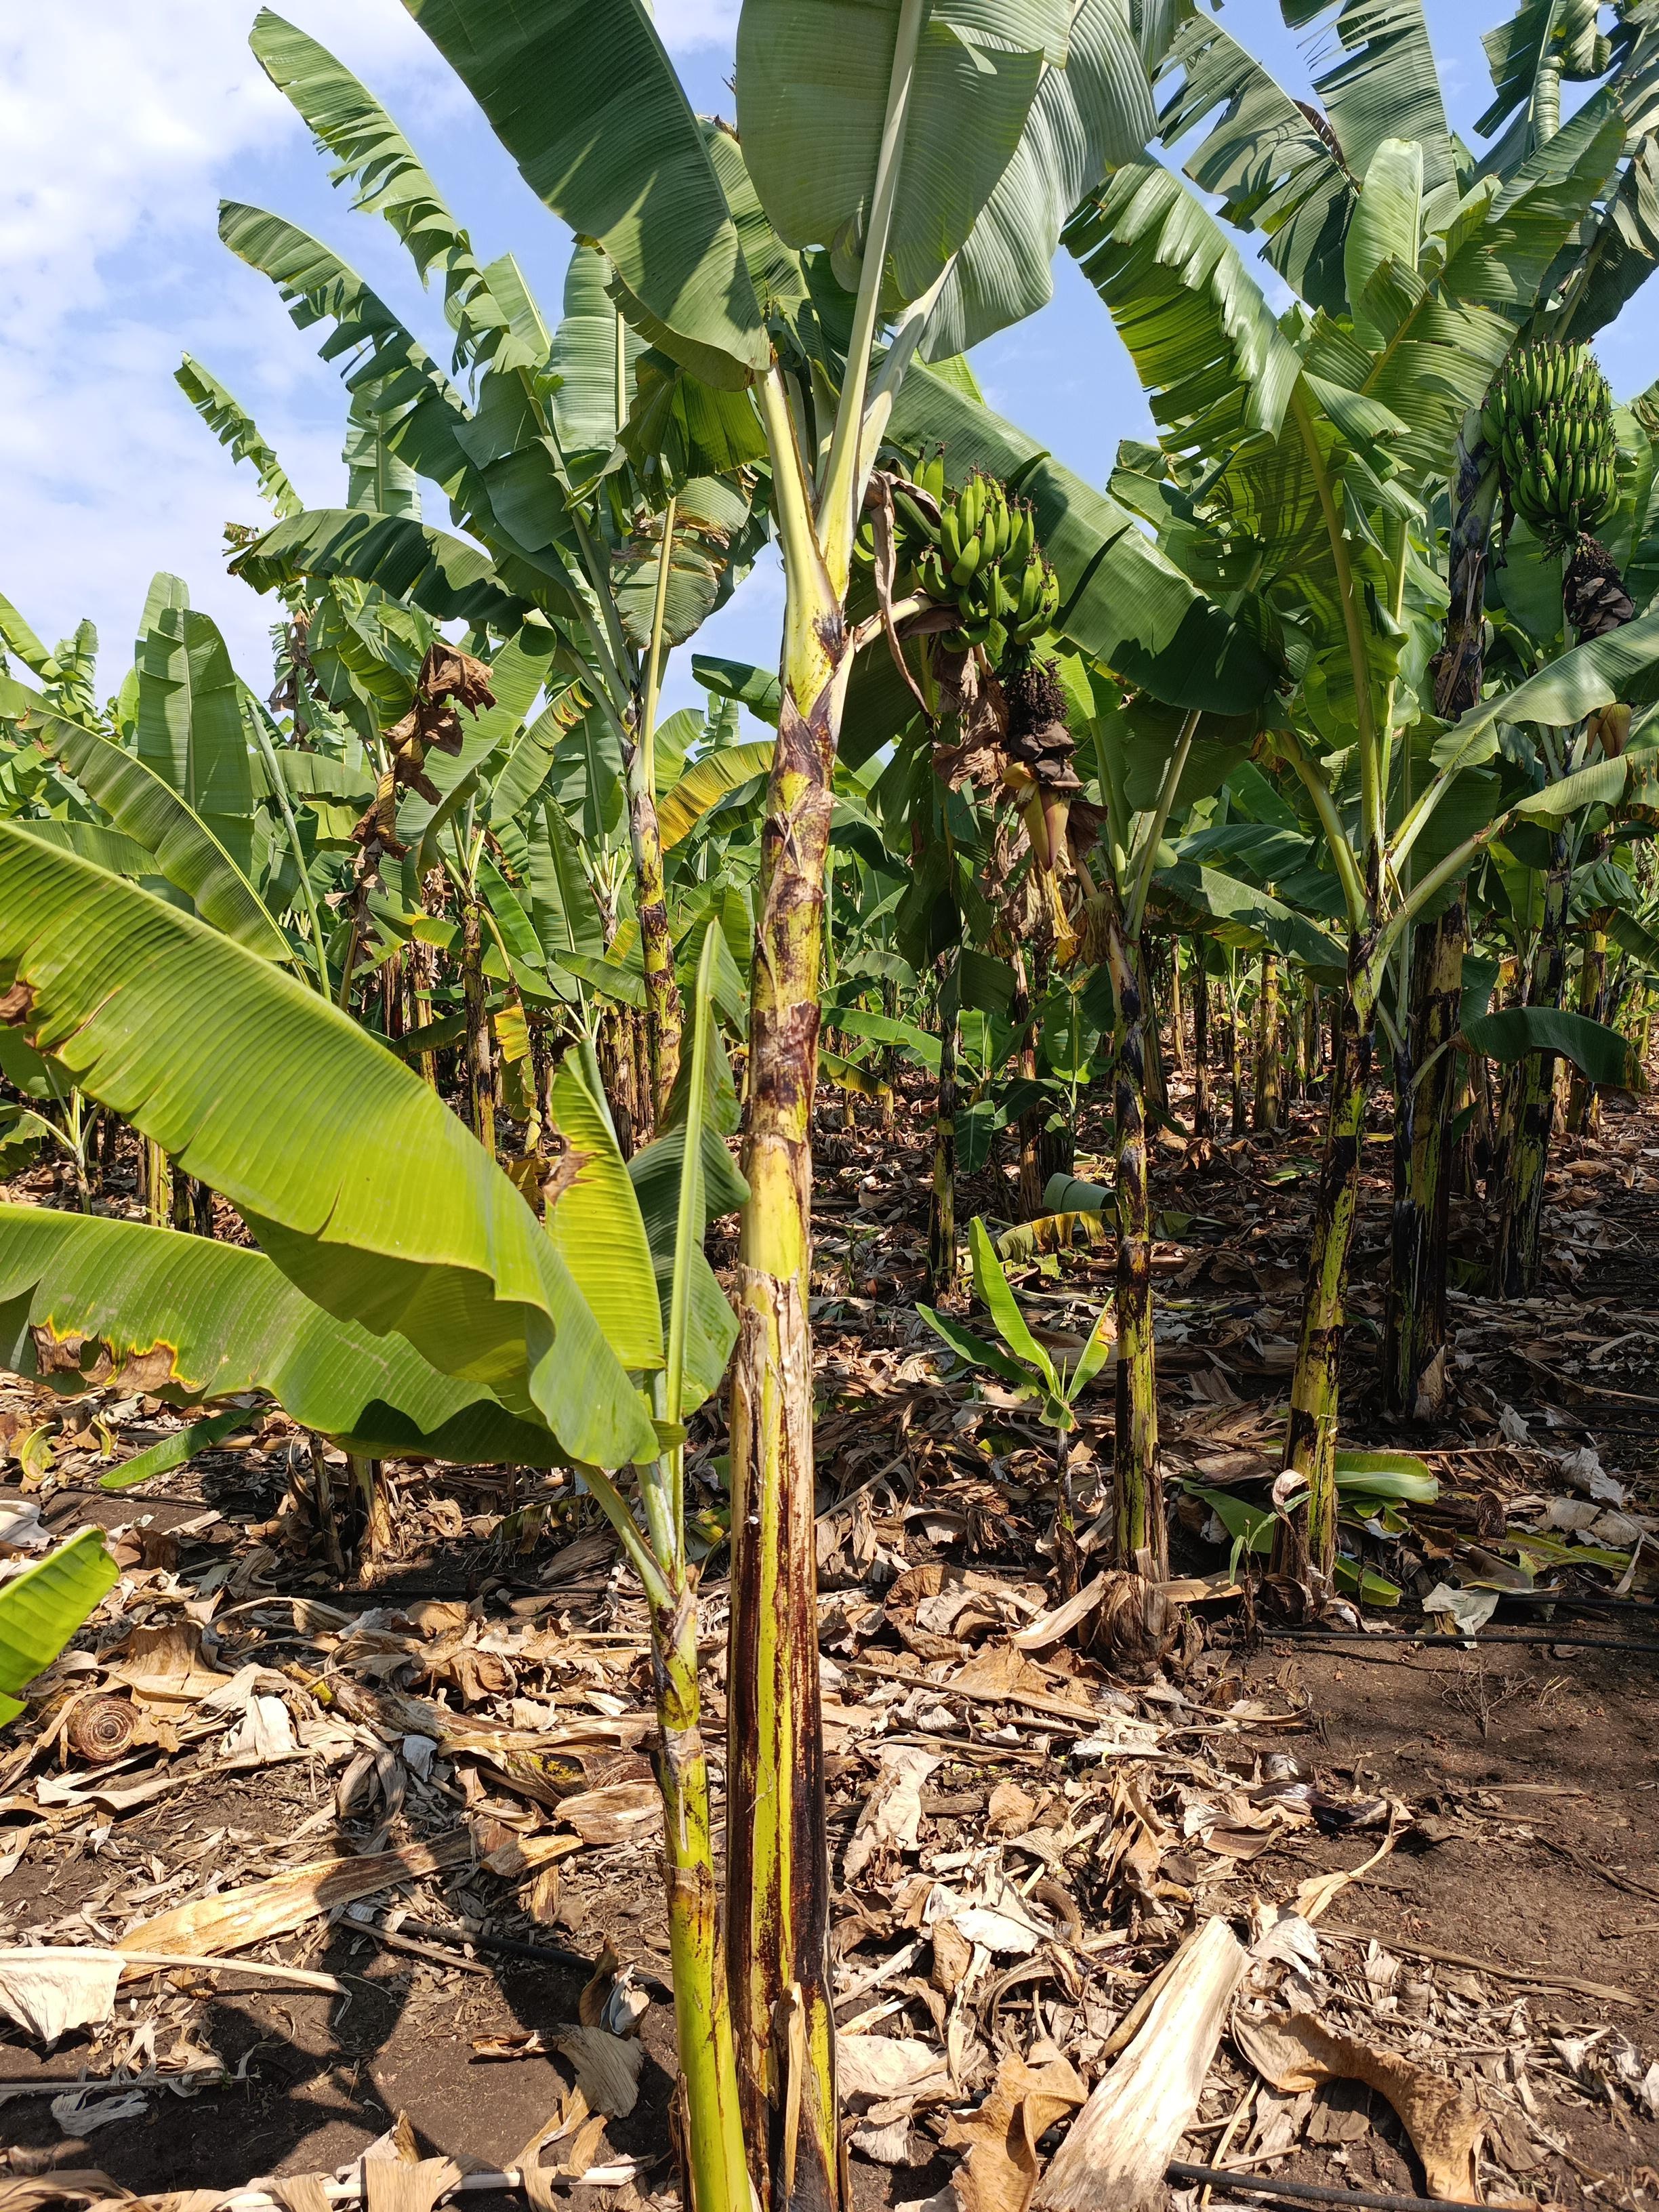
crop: banana
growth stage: development fruit
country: Tanzania
